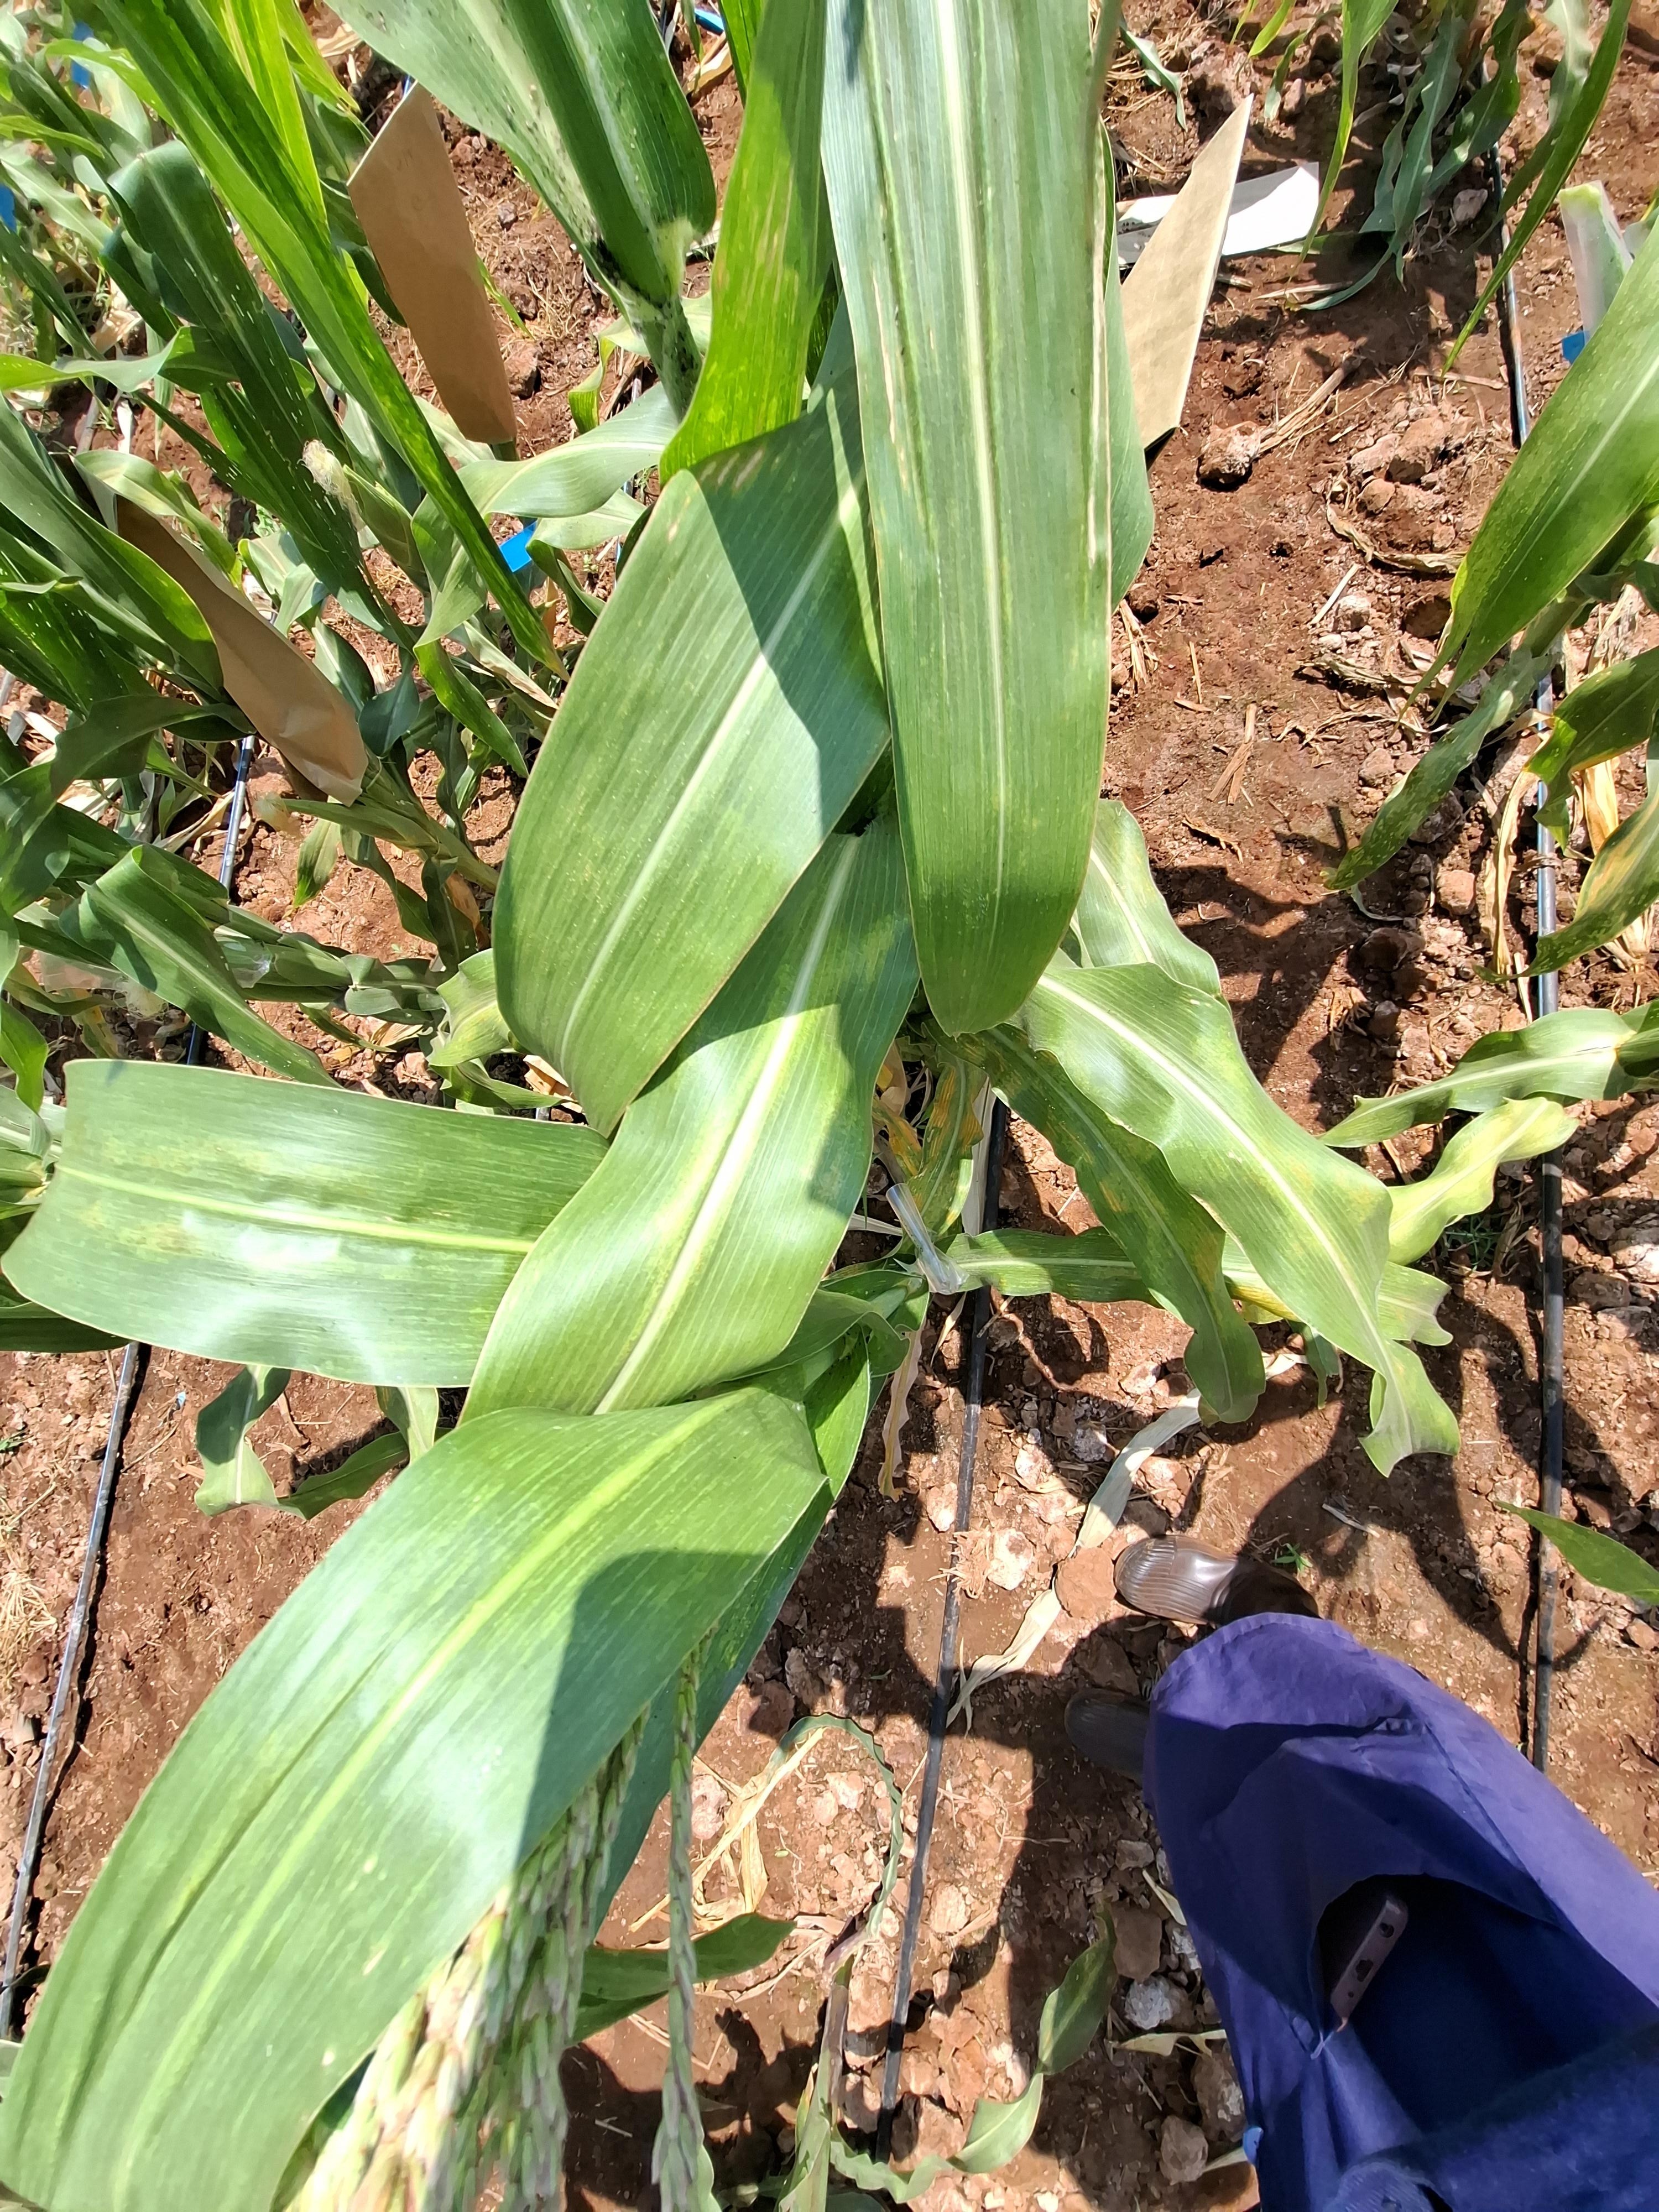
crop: maize
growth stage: flowering
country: Kenya
